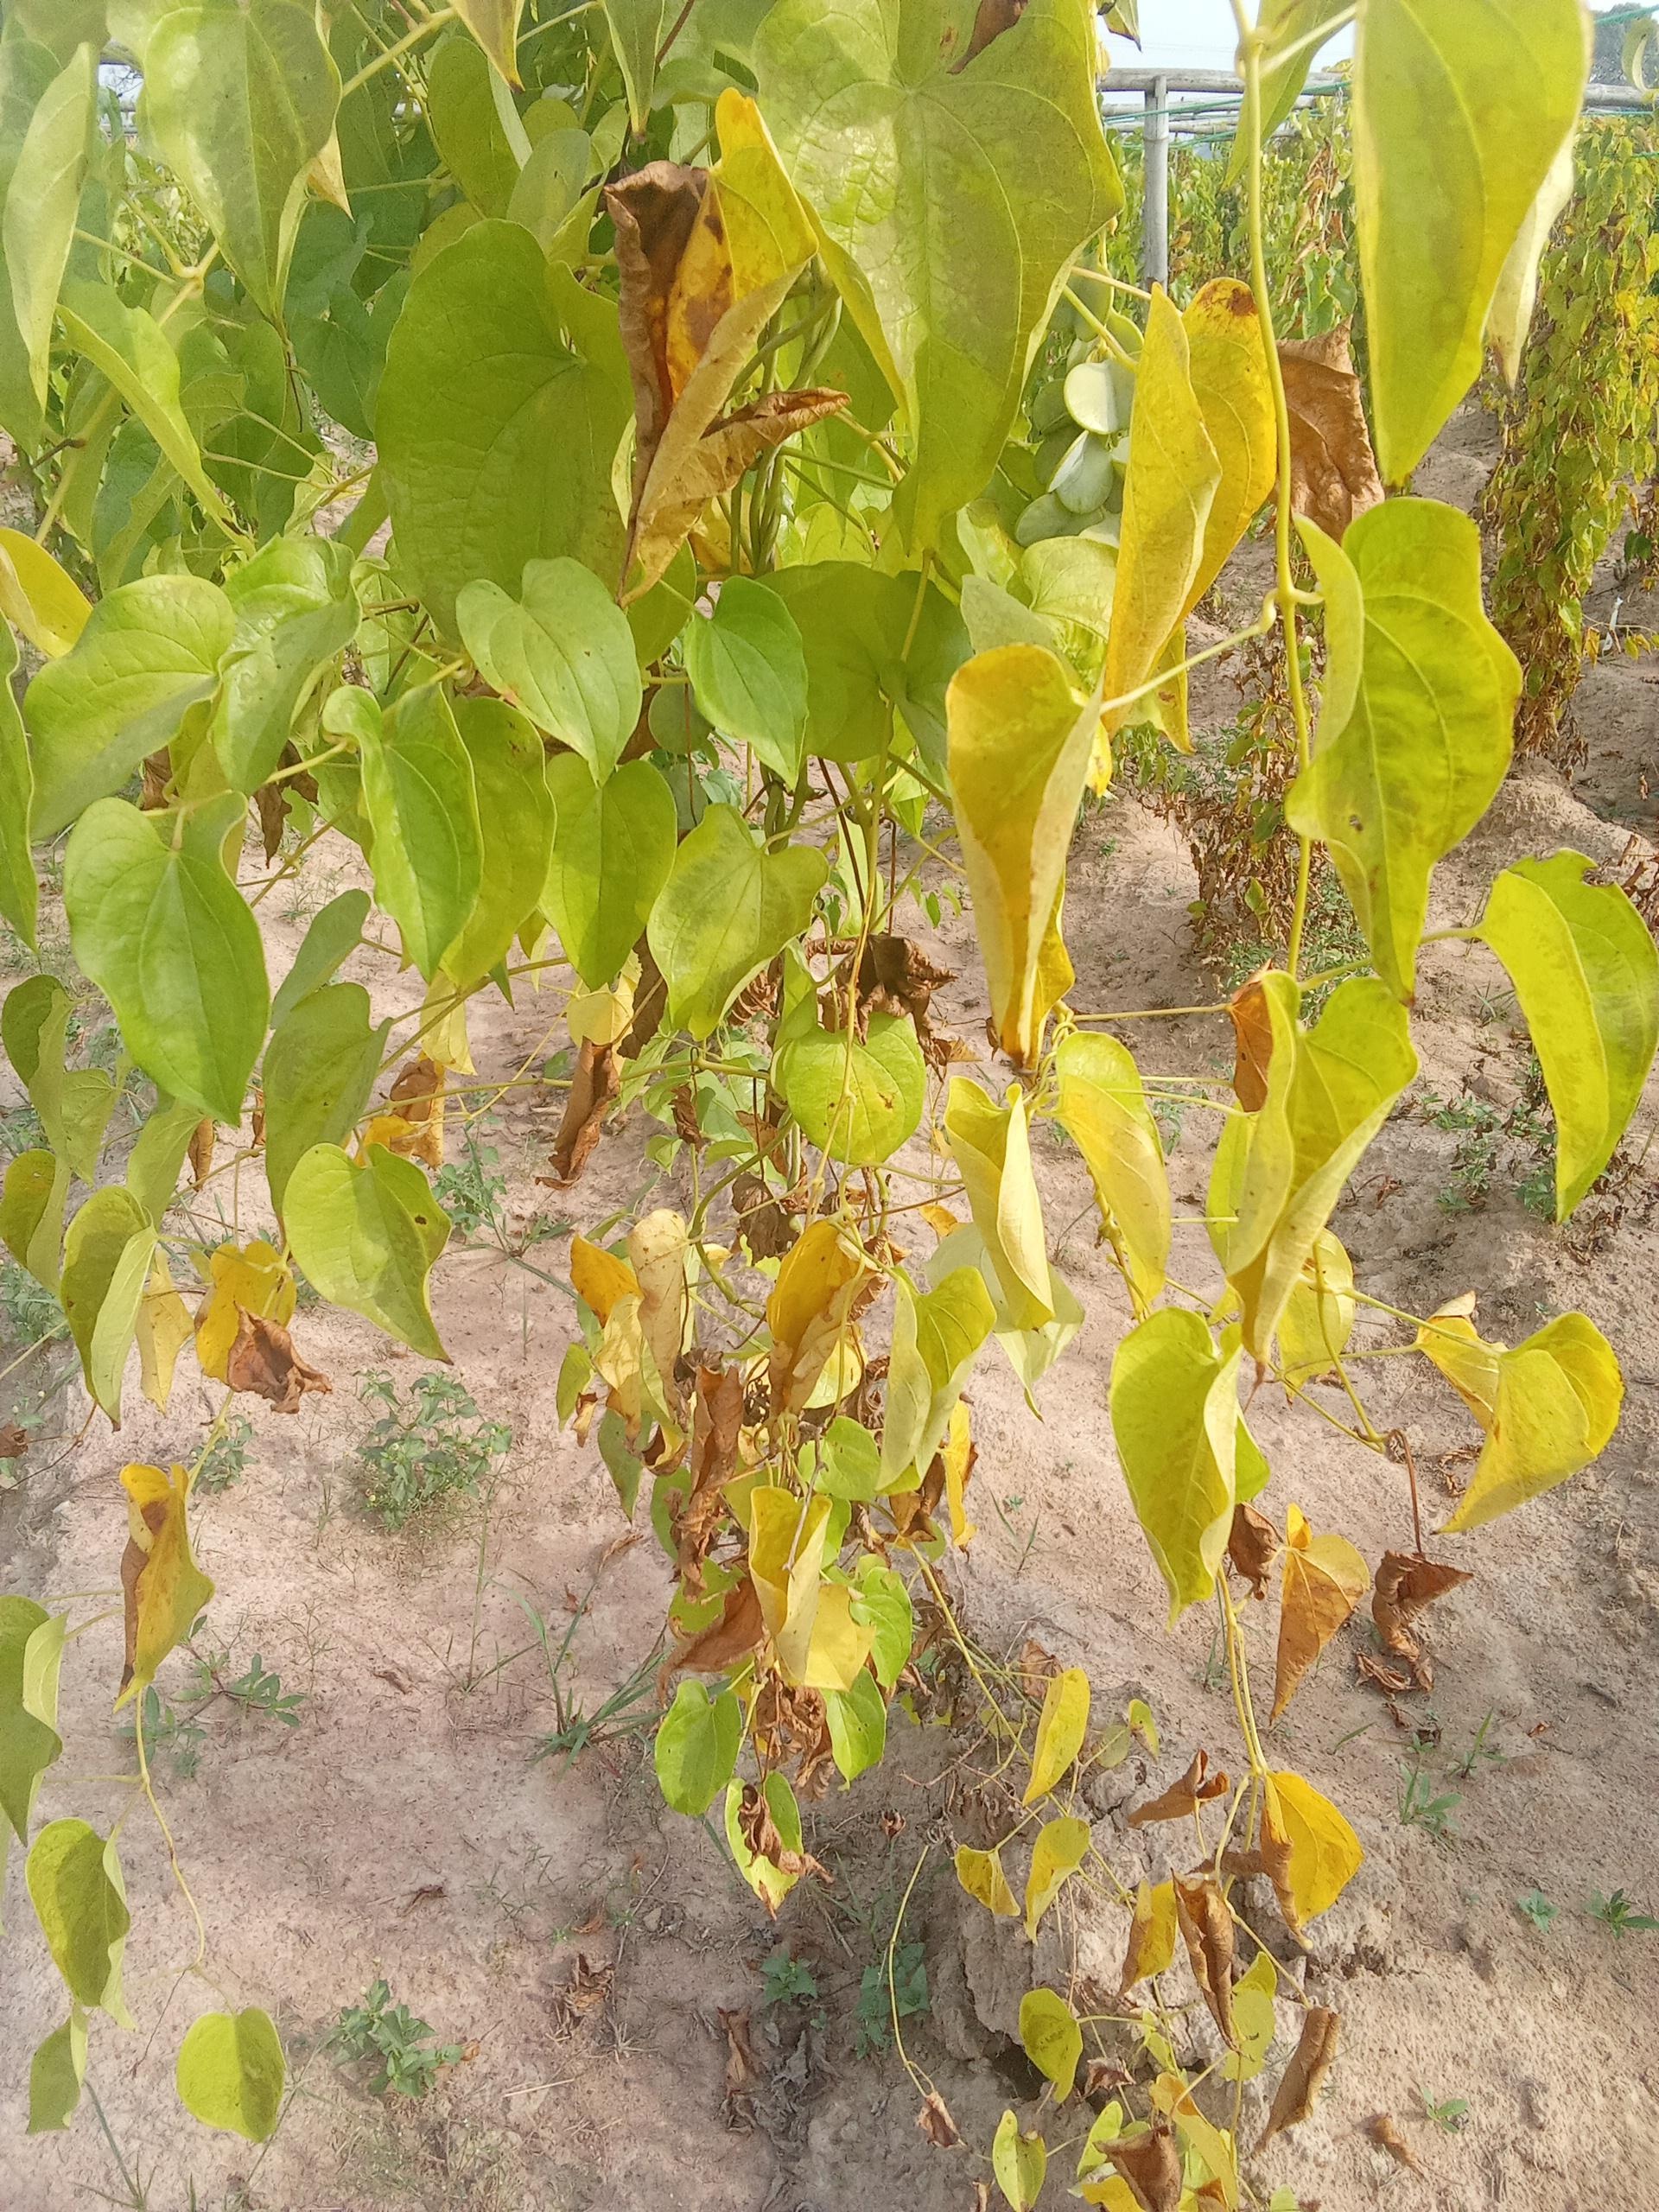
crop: yam
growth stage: maturity
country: Nigeria
